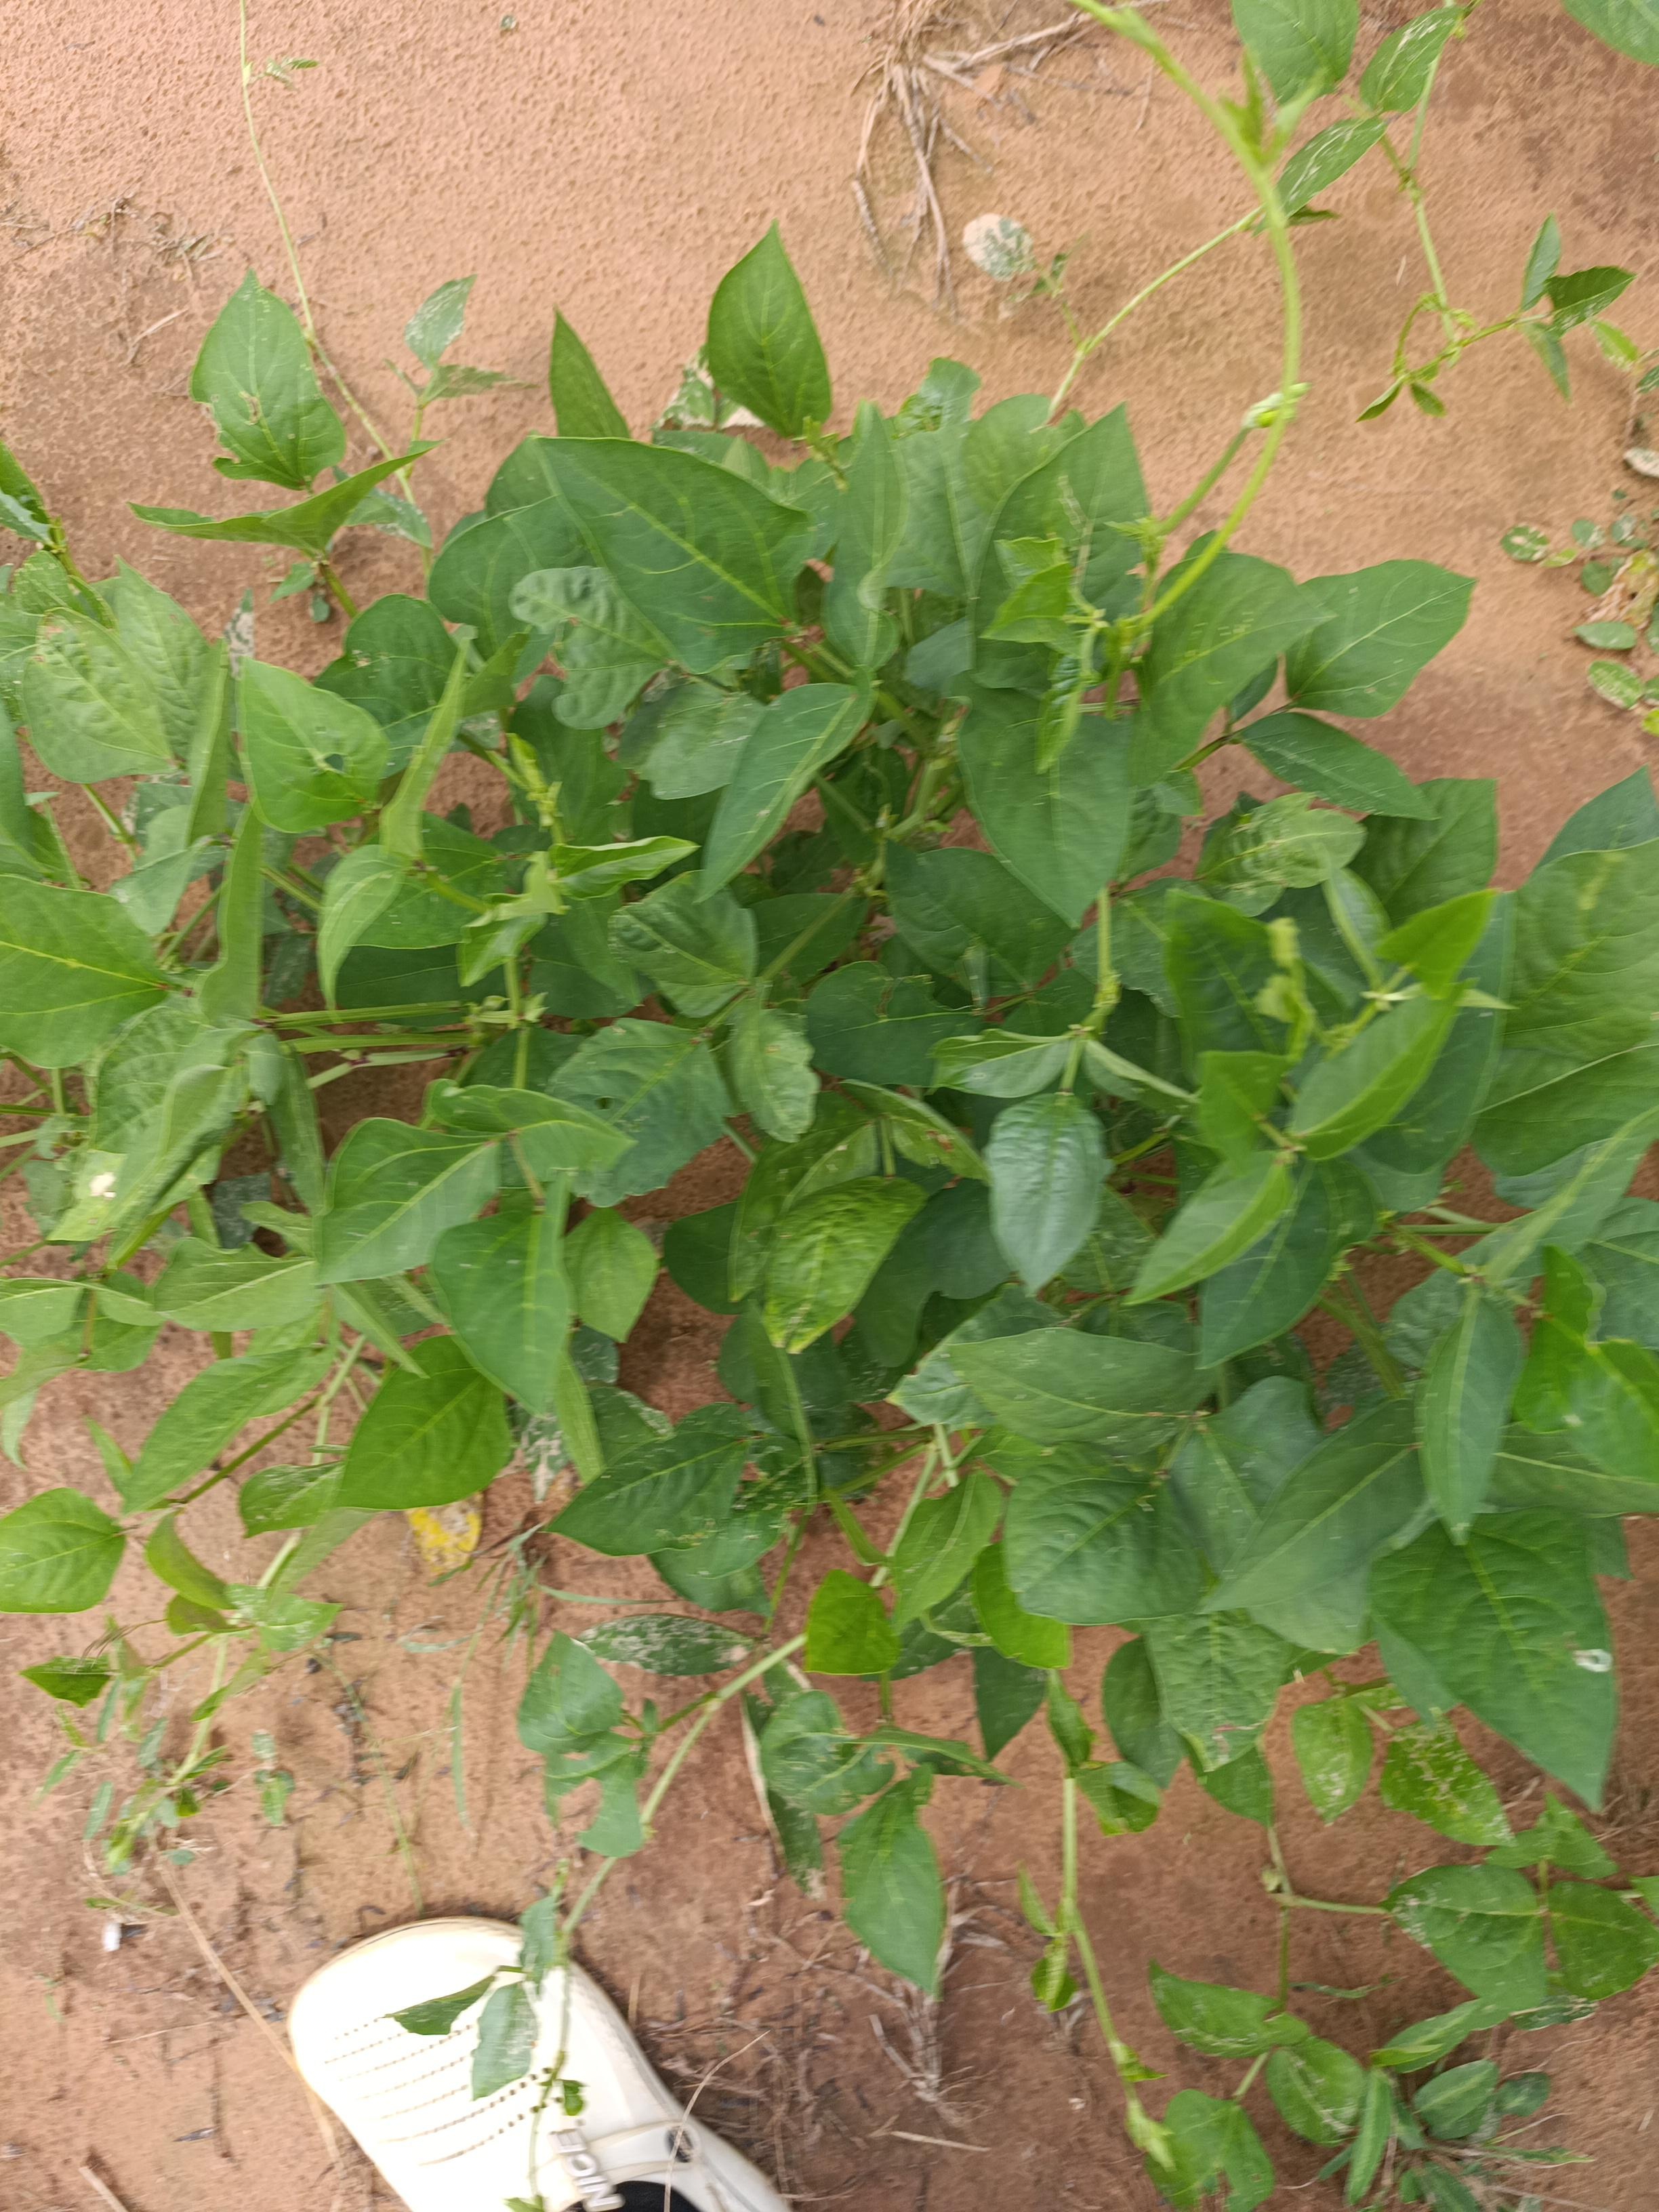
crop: cowpea
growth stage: vegetative
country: Nigeria
